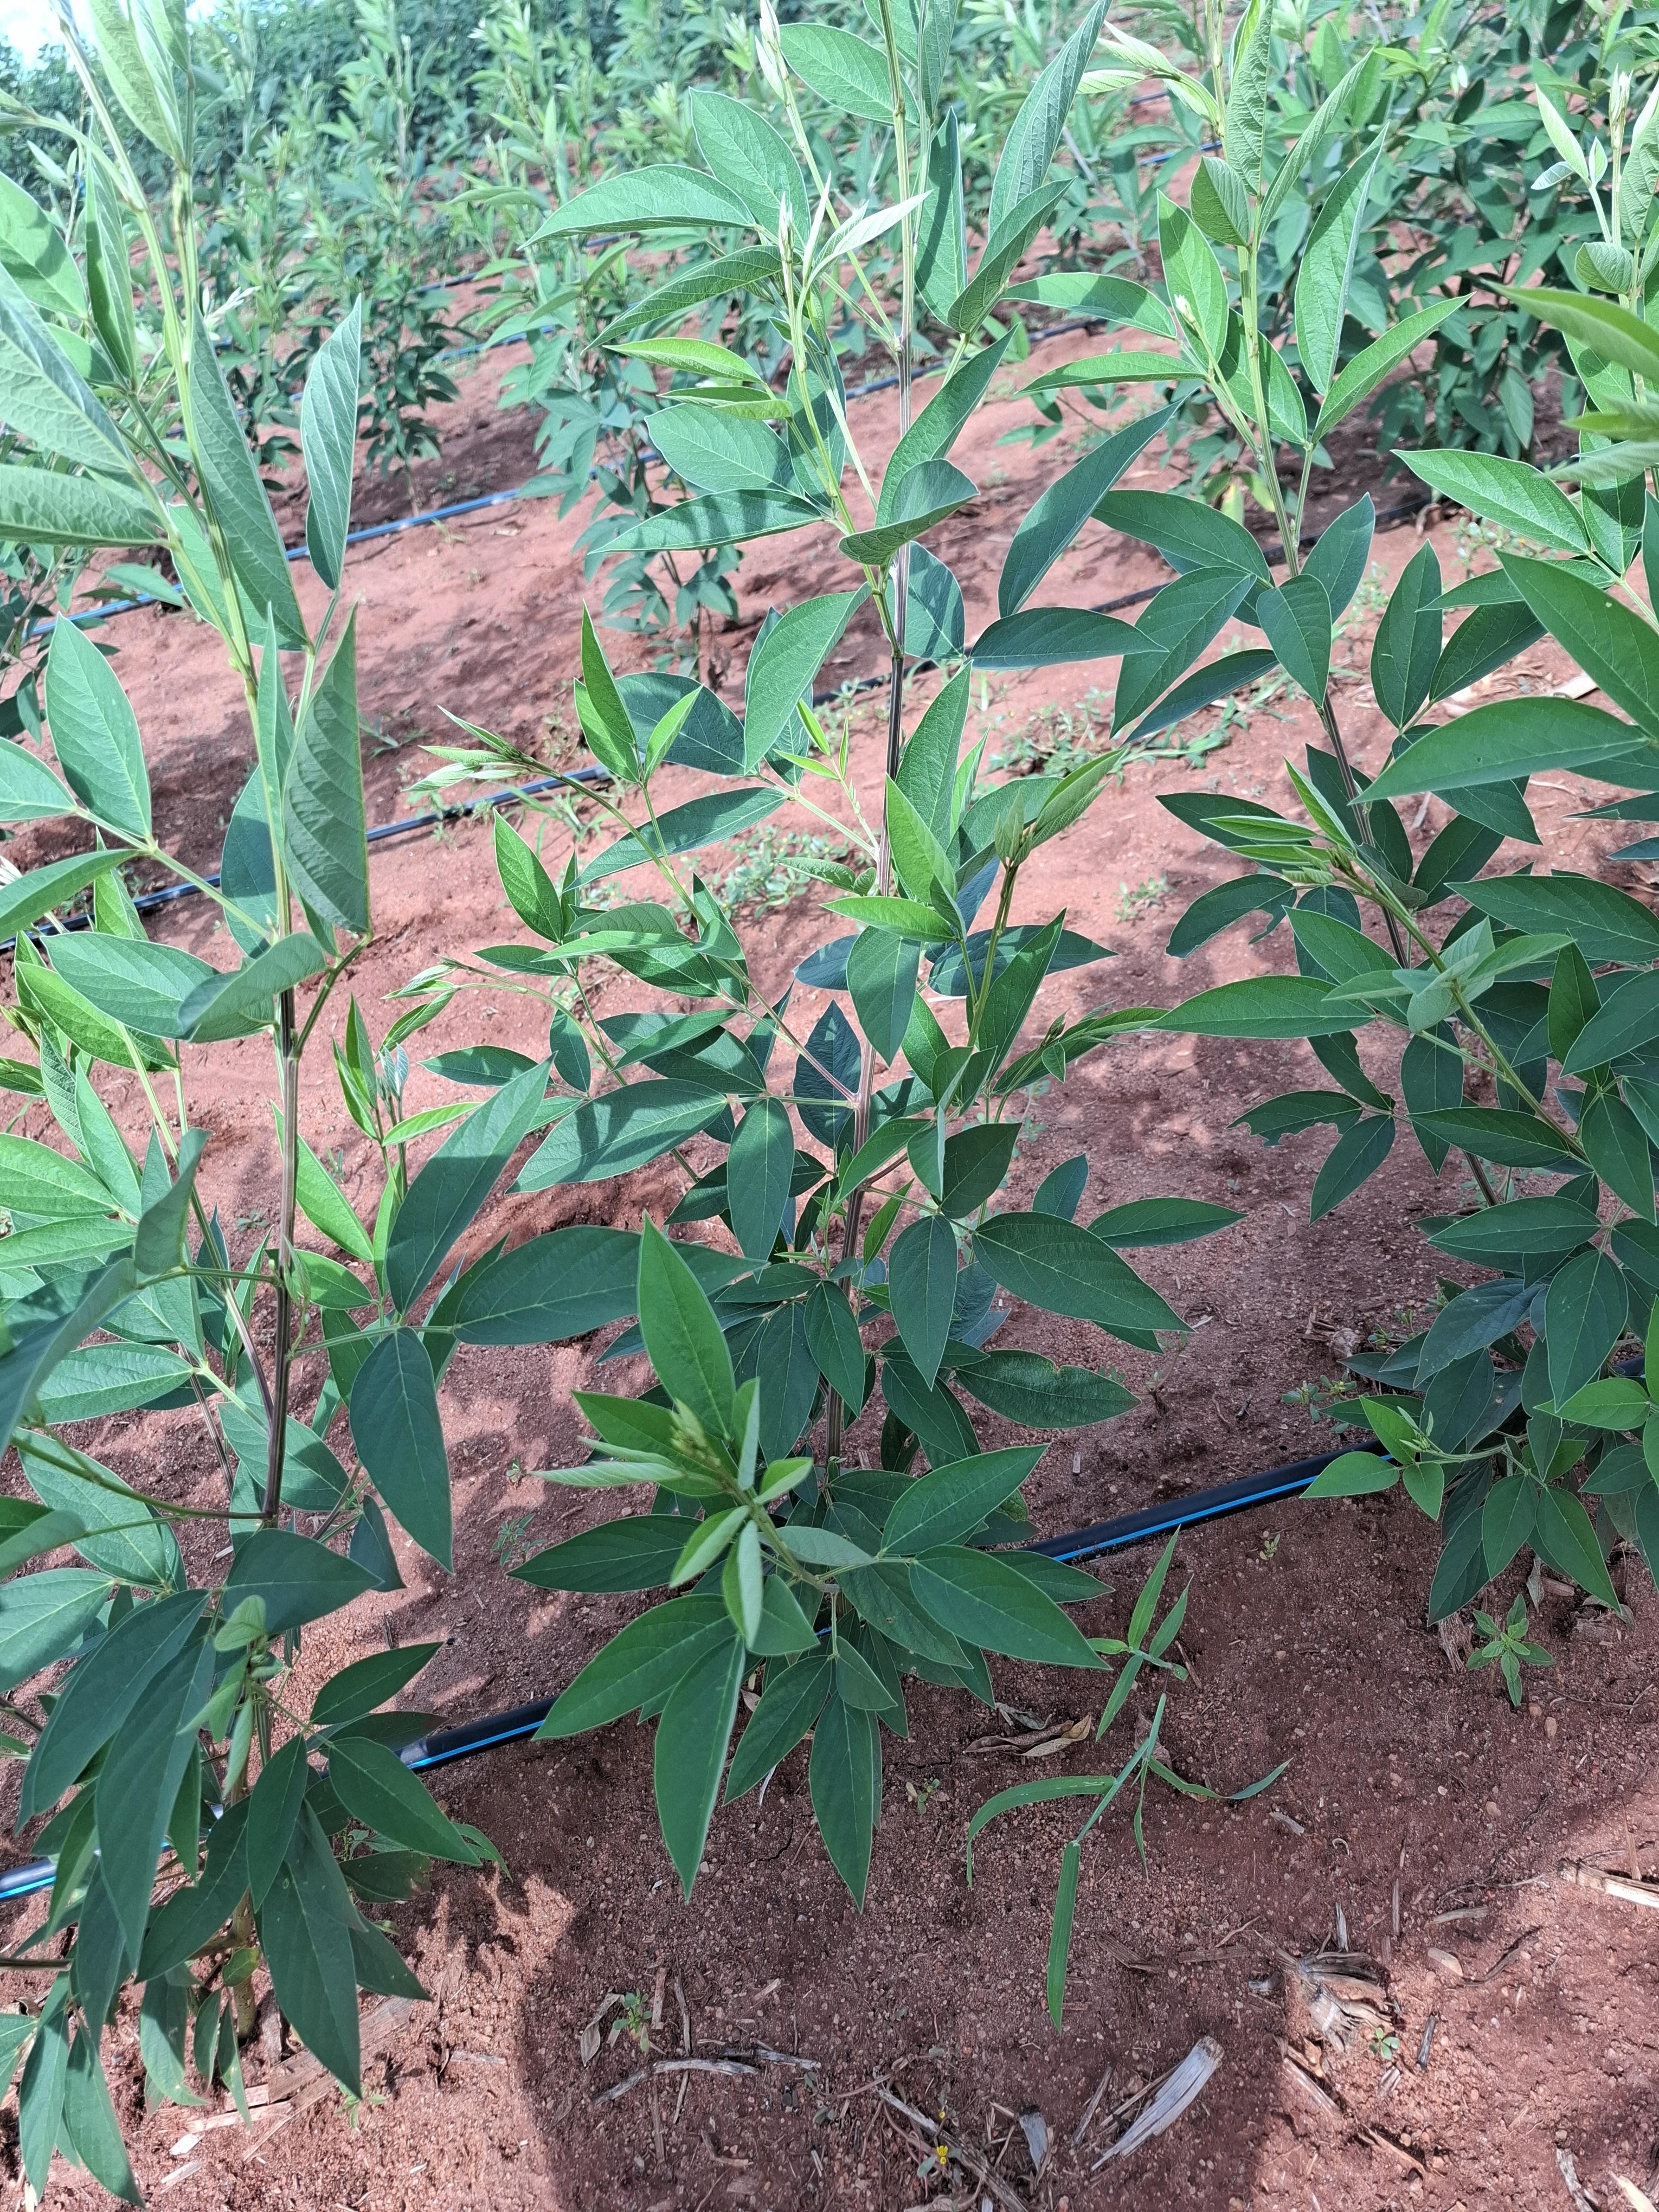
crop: pigeonpea
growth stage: flowering
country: Kenya
